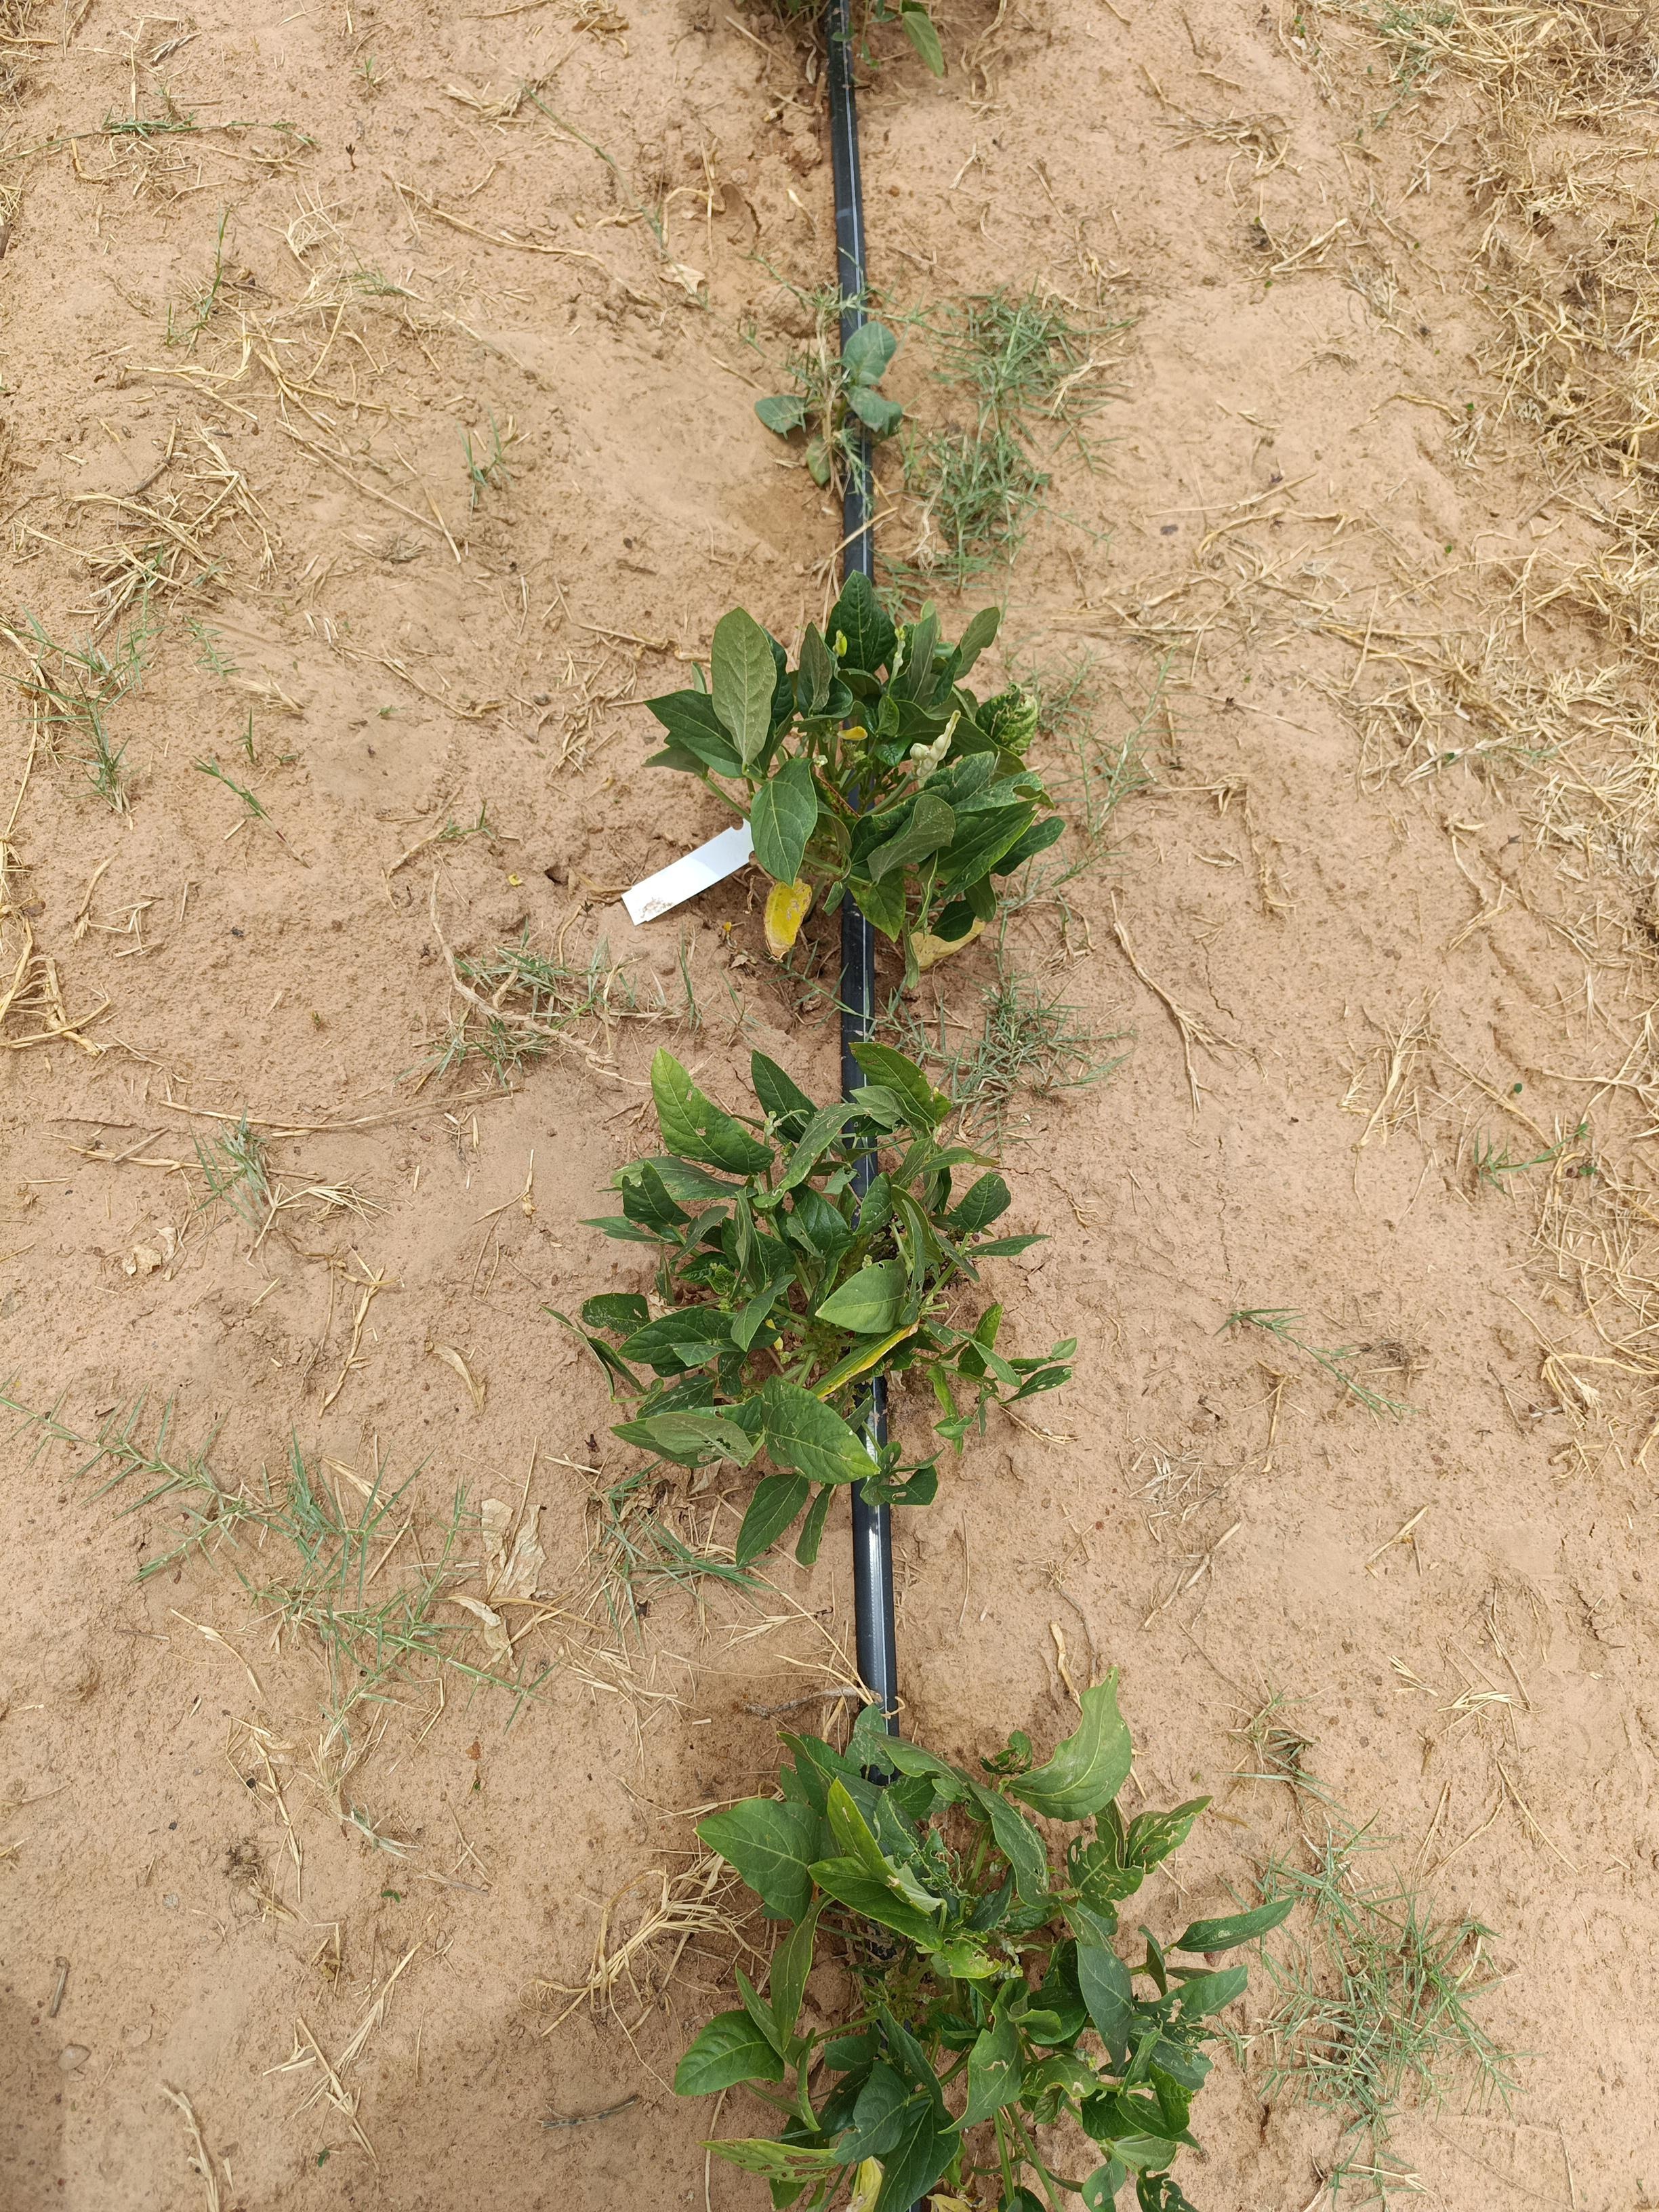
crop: cowpea
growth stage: flowering
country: Nigeria
